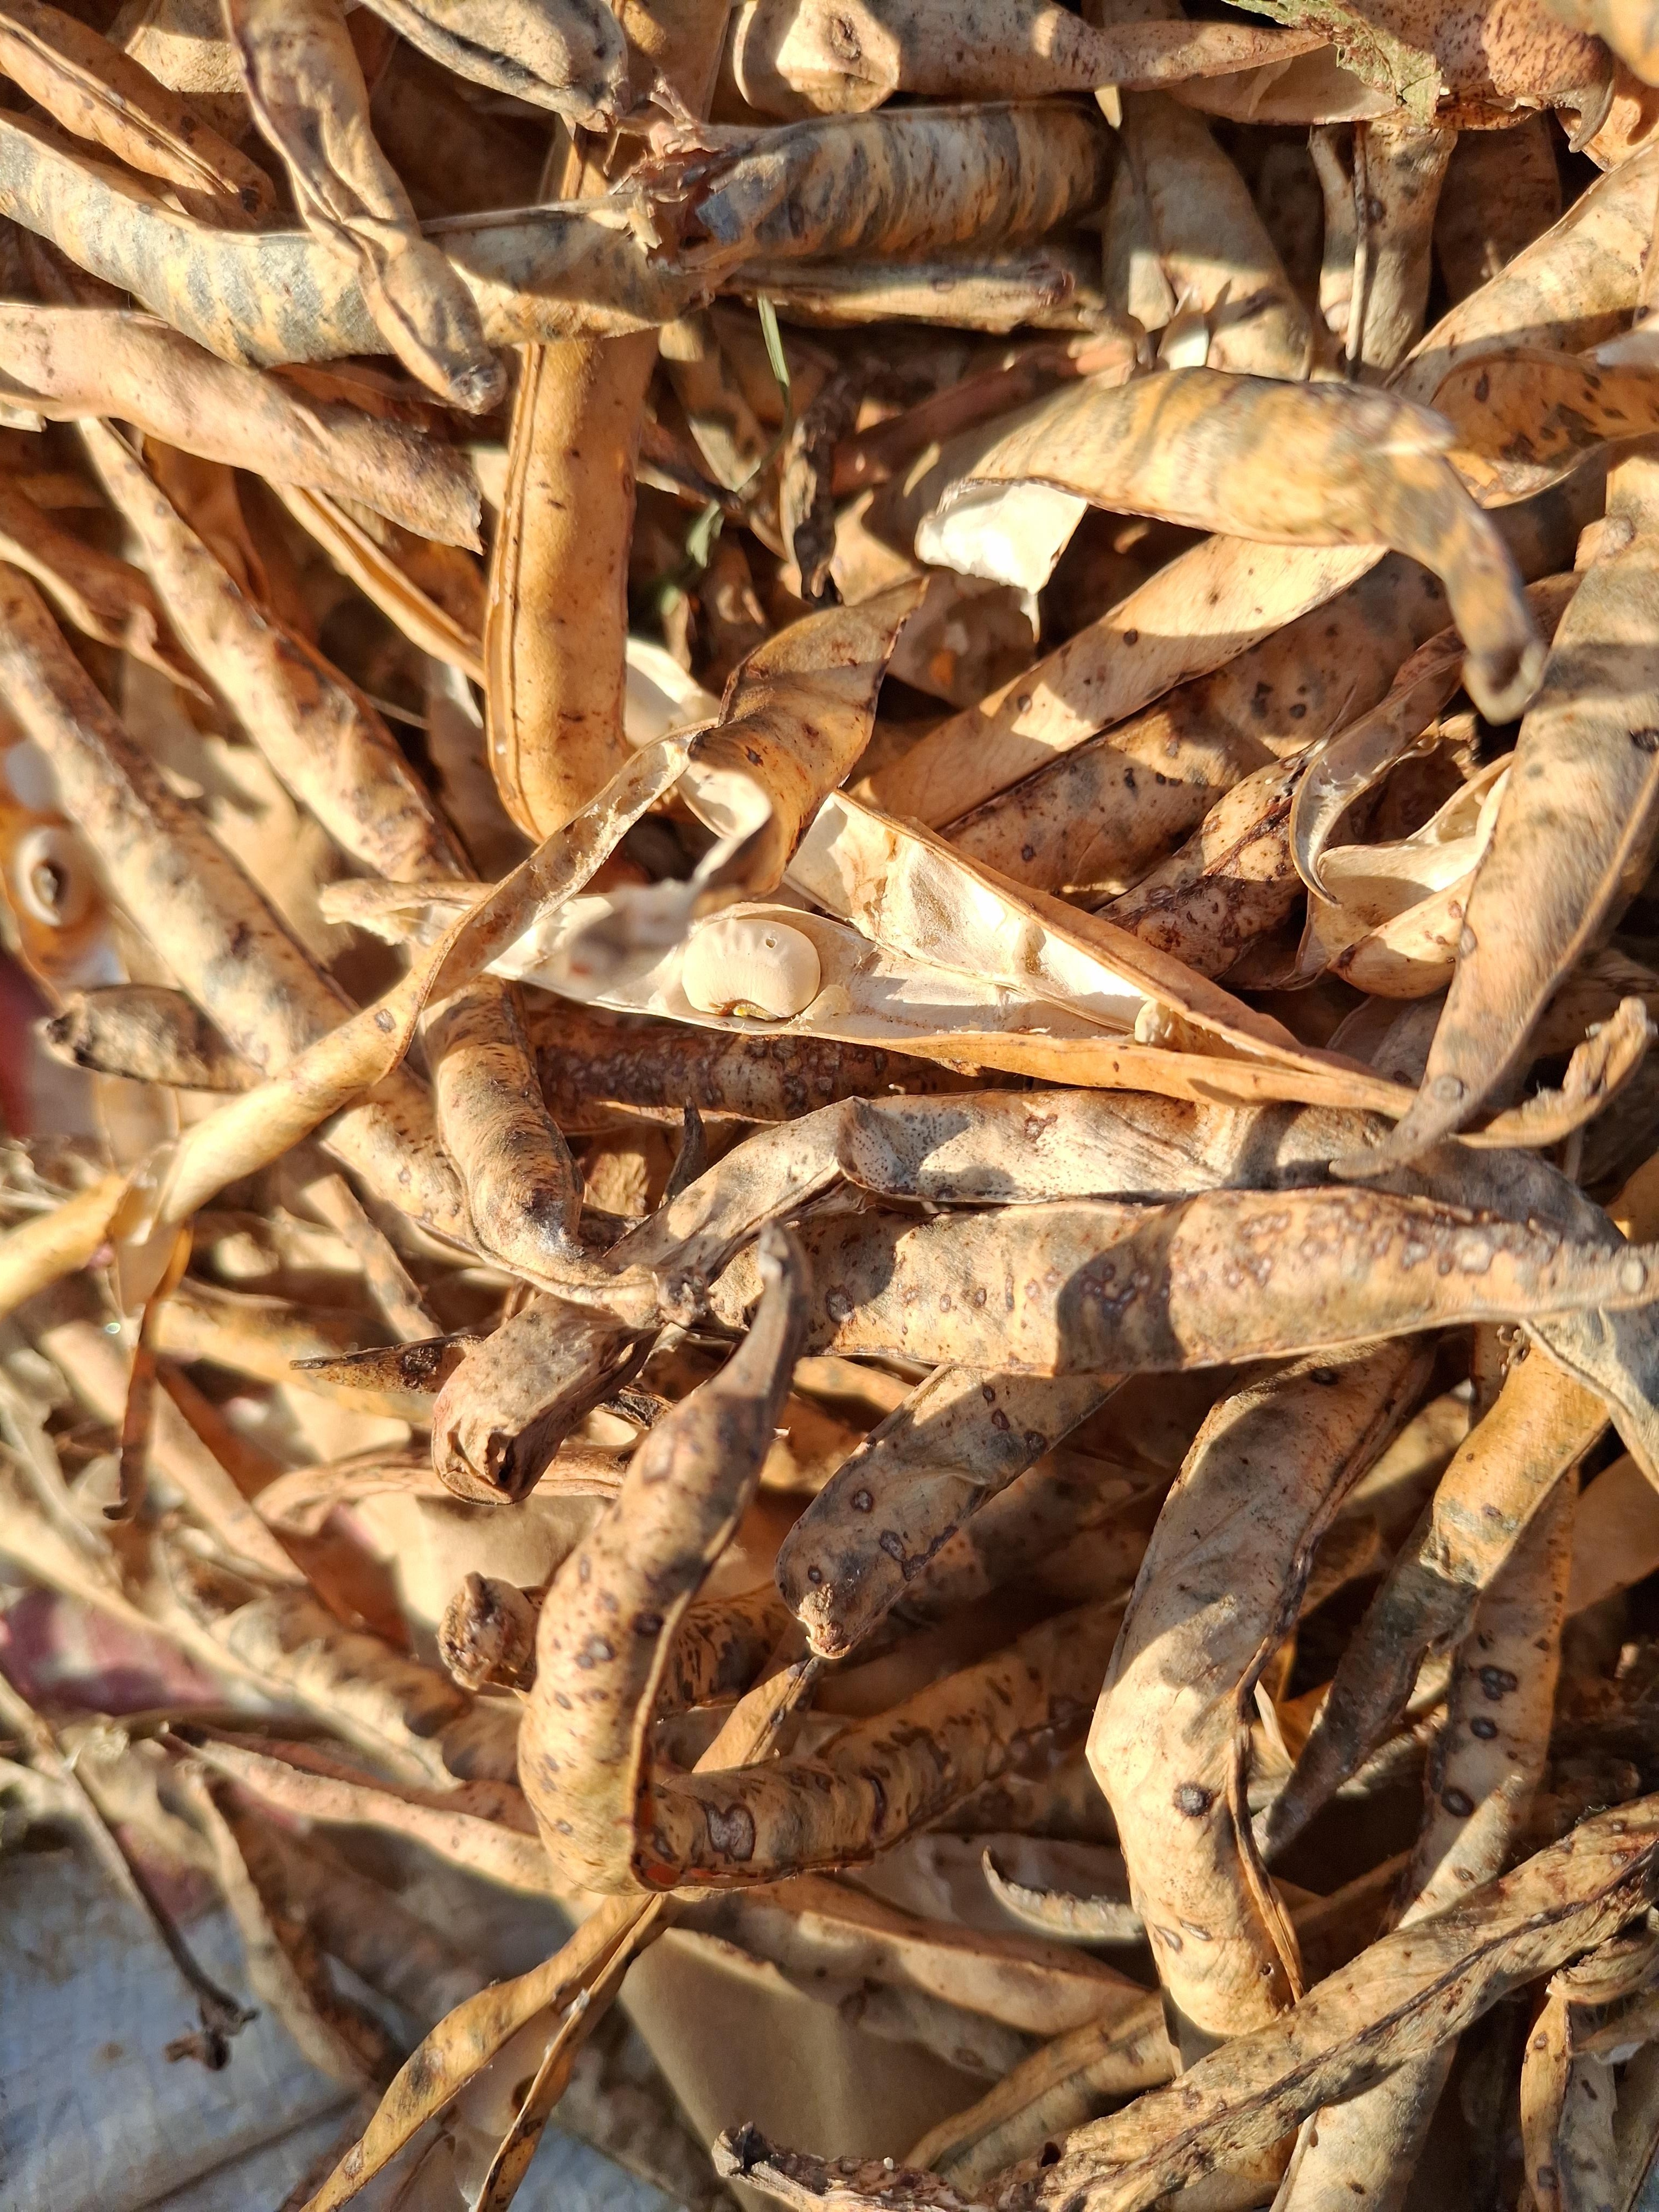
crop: cowpea
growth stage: harvest
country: Nigeria
